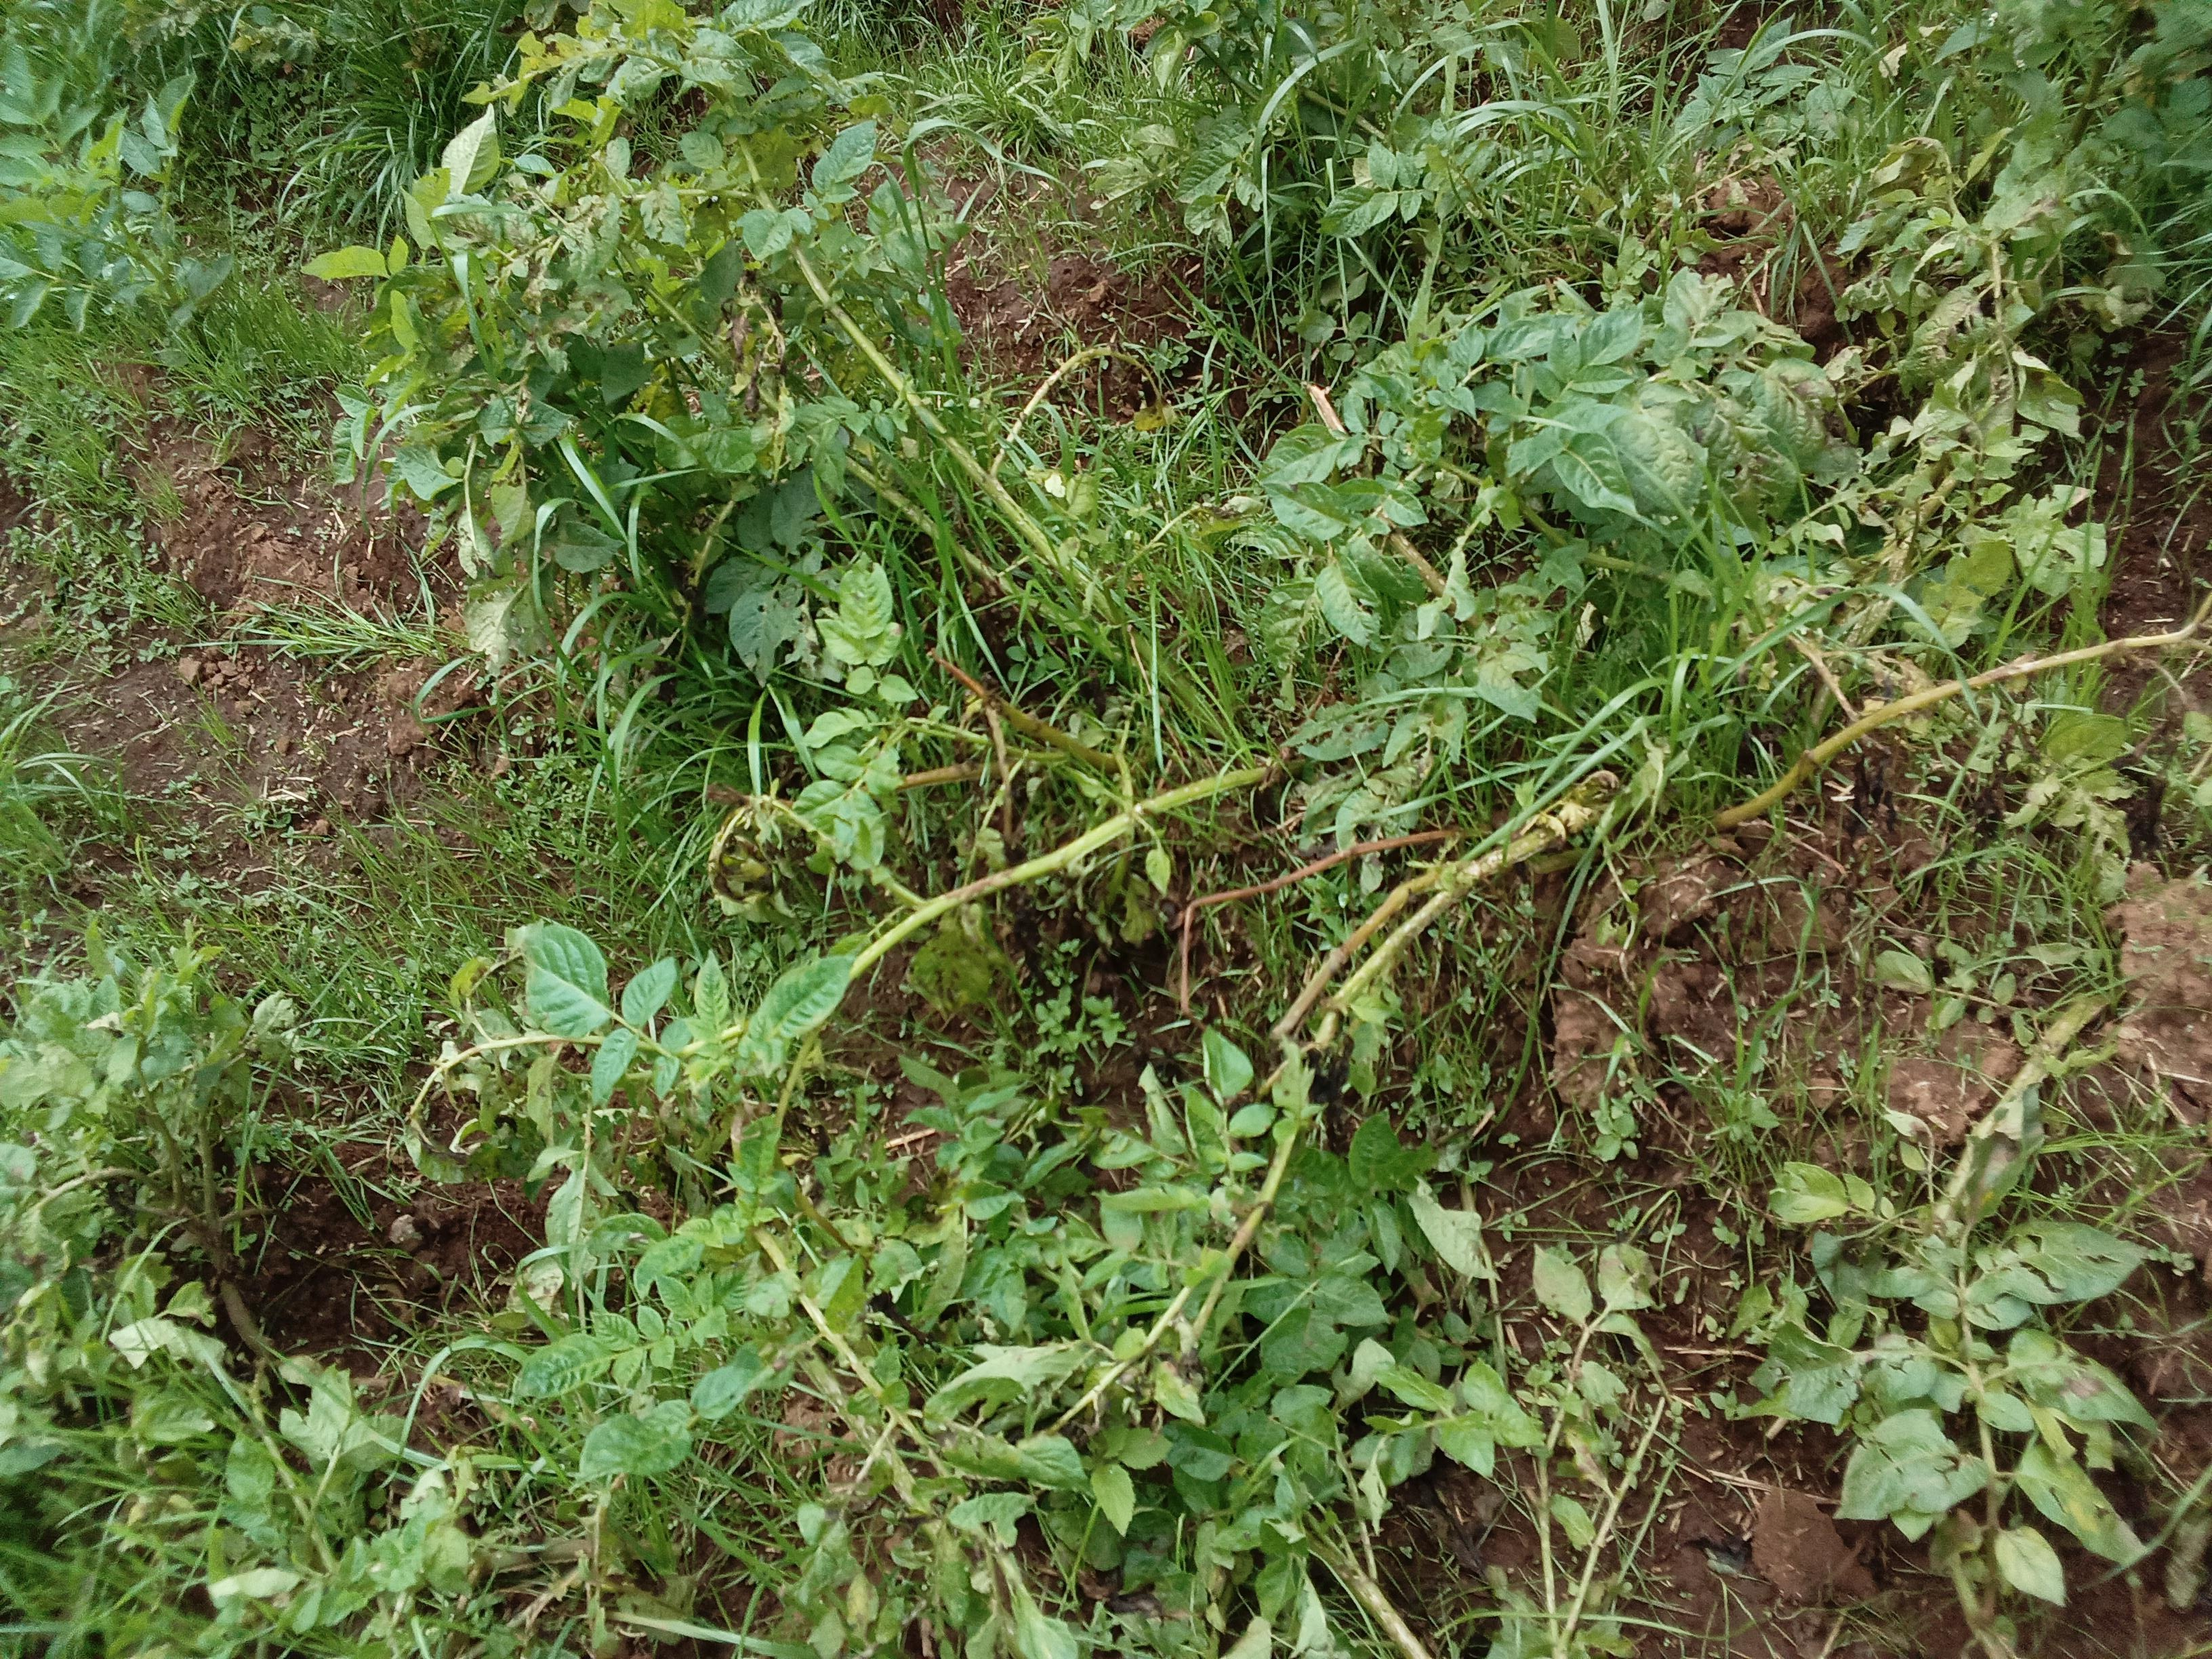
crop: potato
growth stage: harvest maturity
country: Kenya
